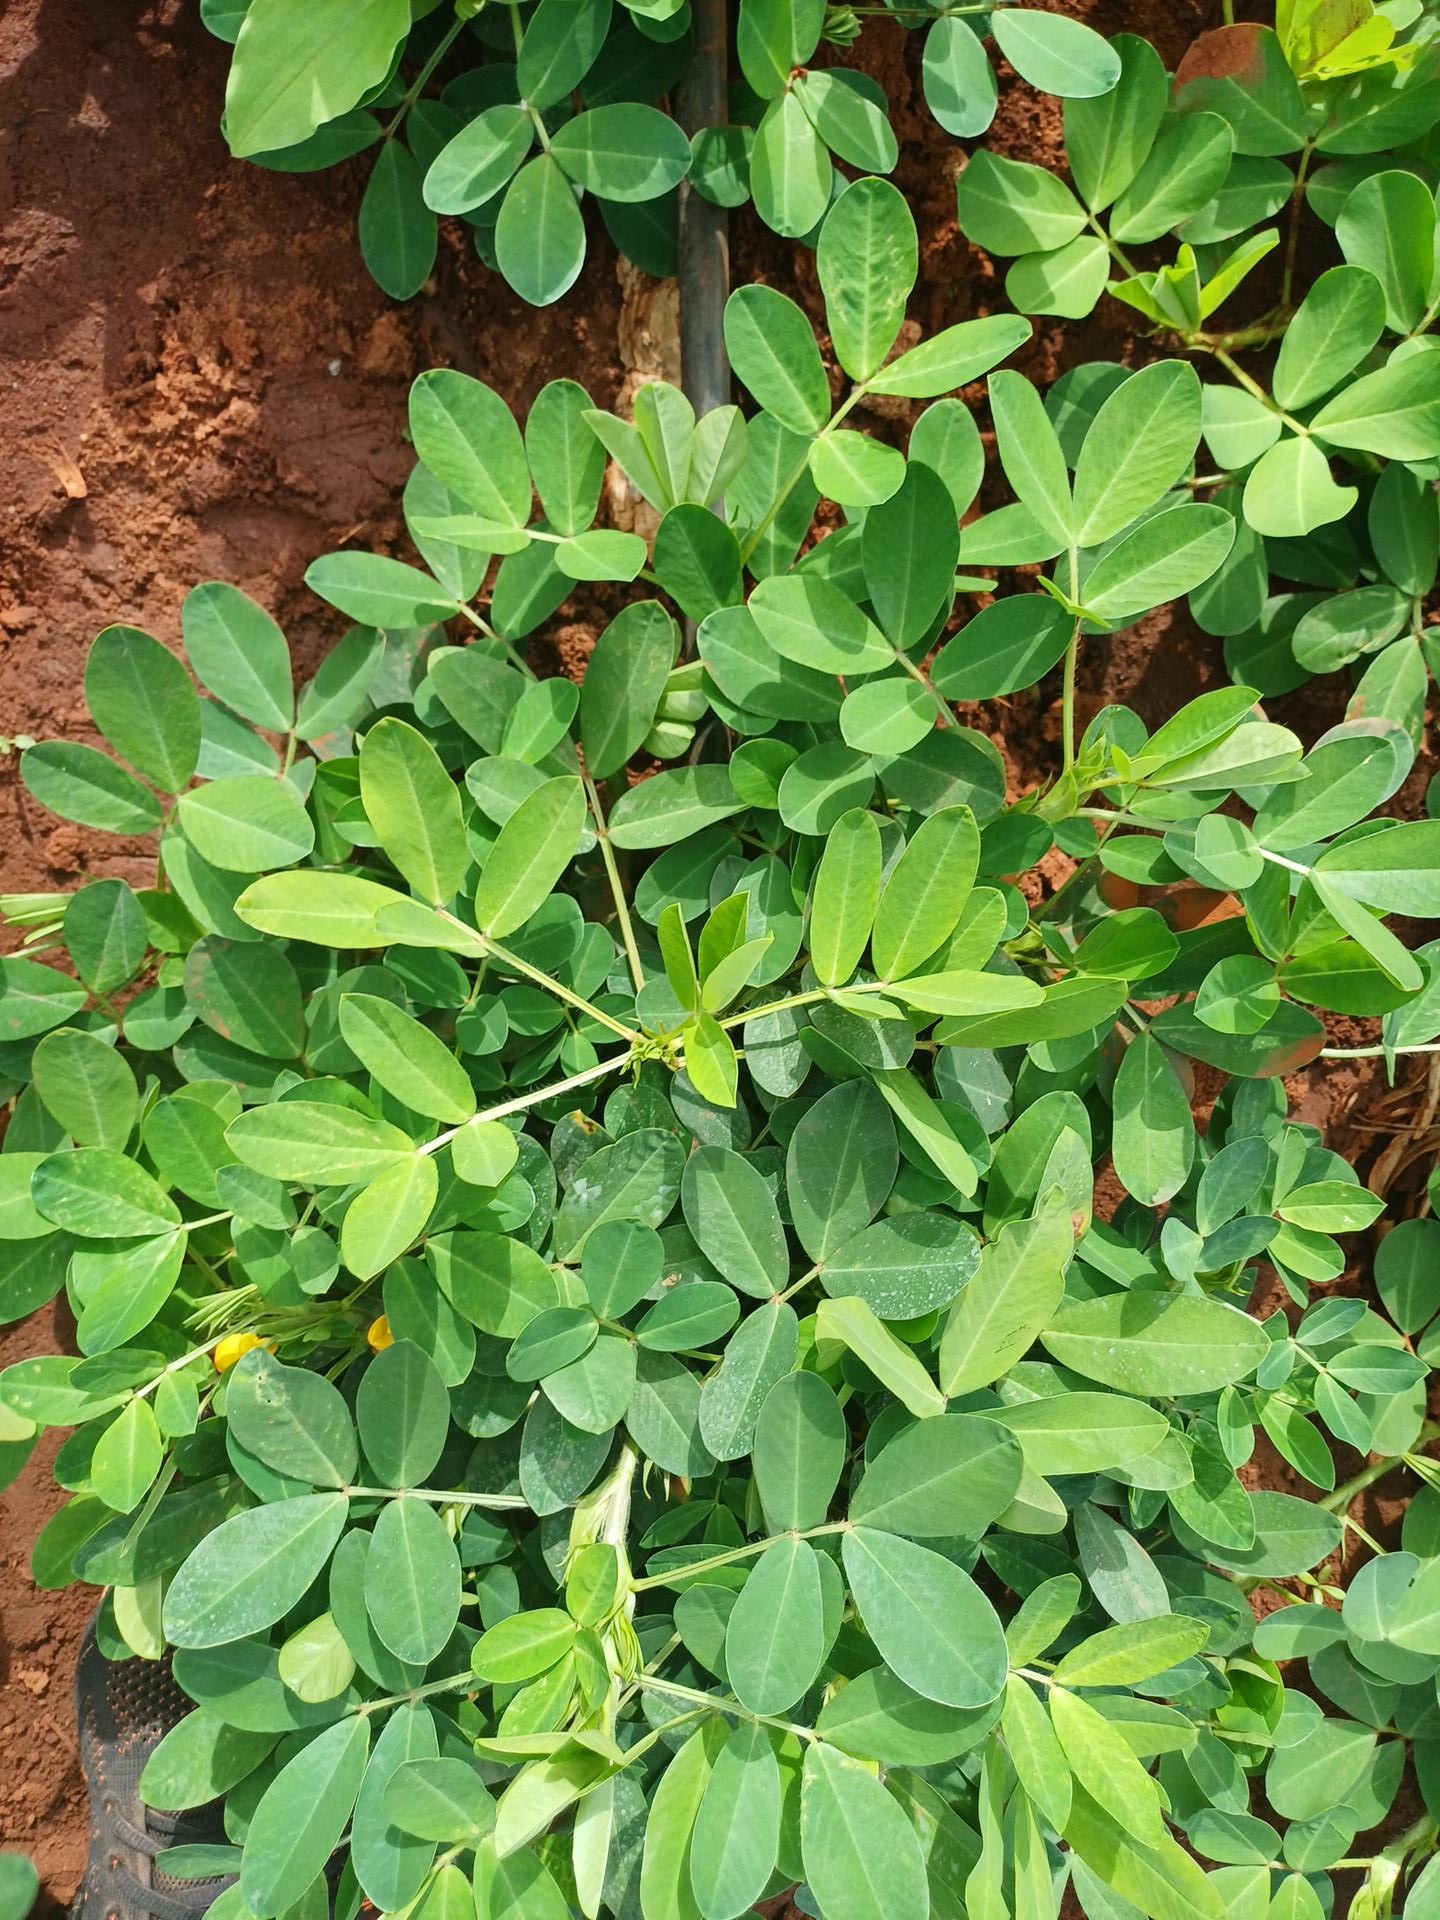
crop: groundnut
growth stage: flowering
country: Kenya
